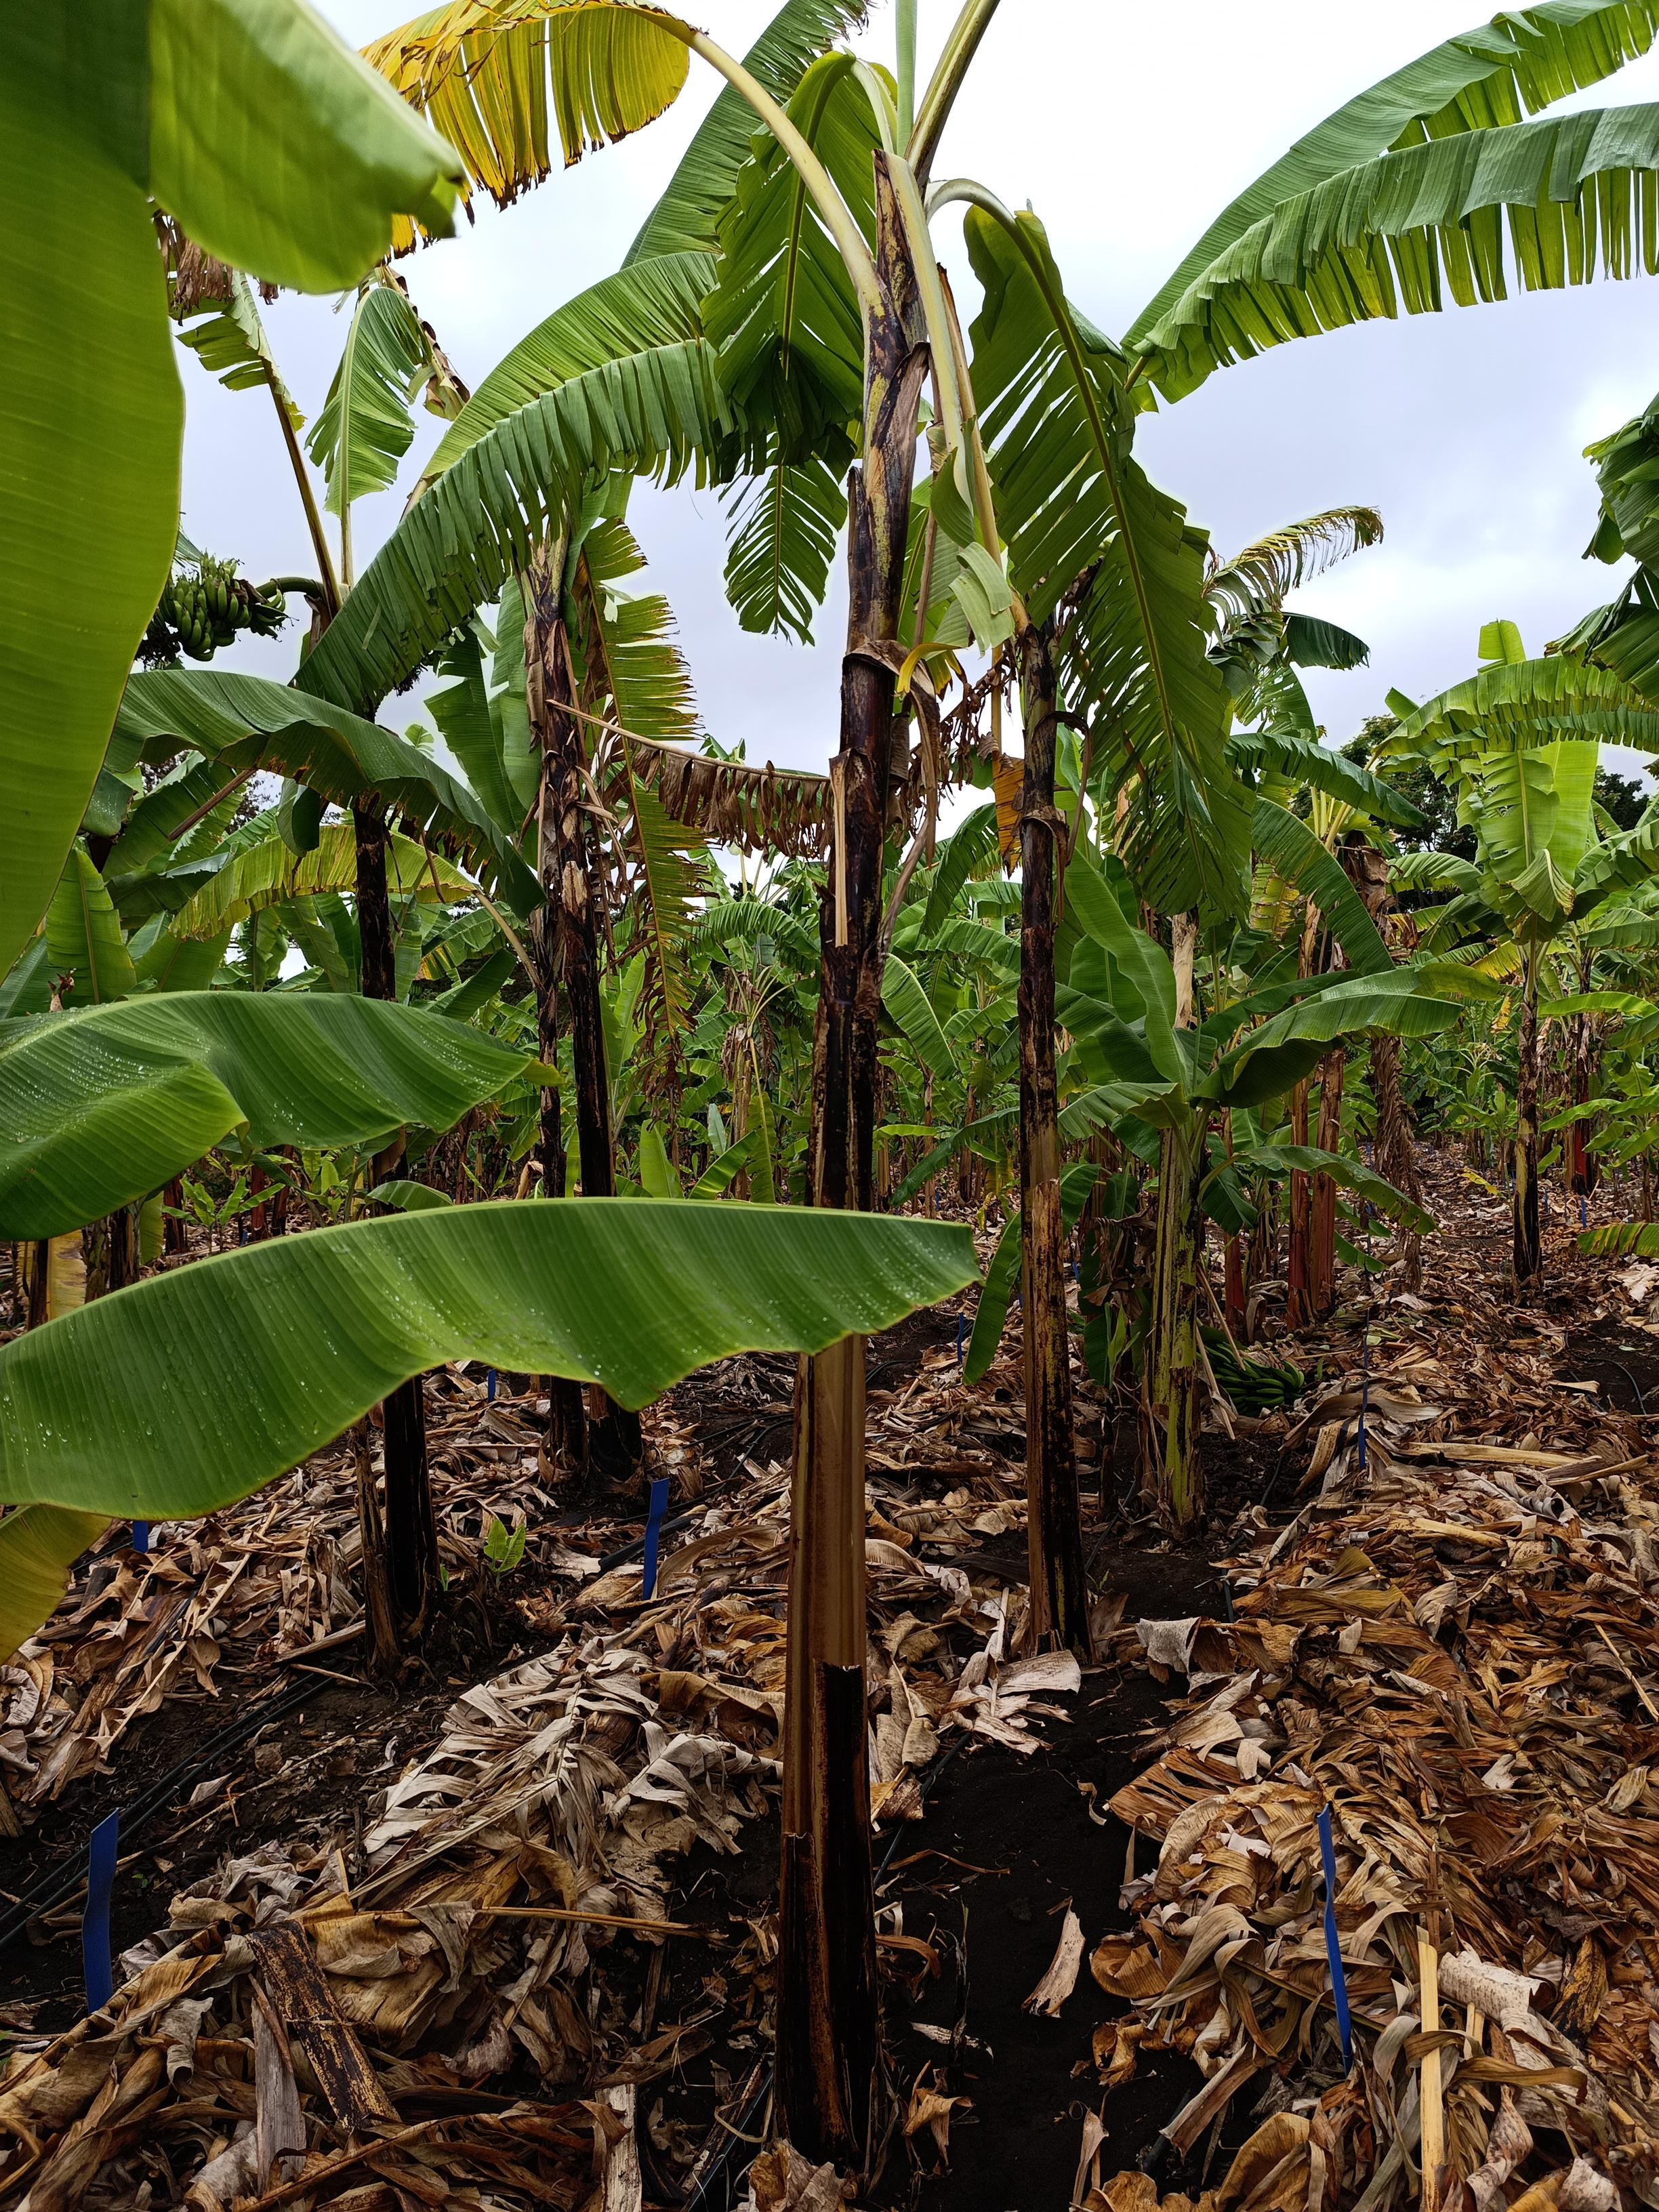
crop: banana
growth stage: vegetative
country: Tanzania
